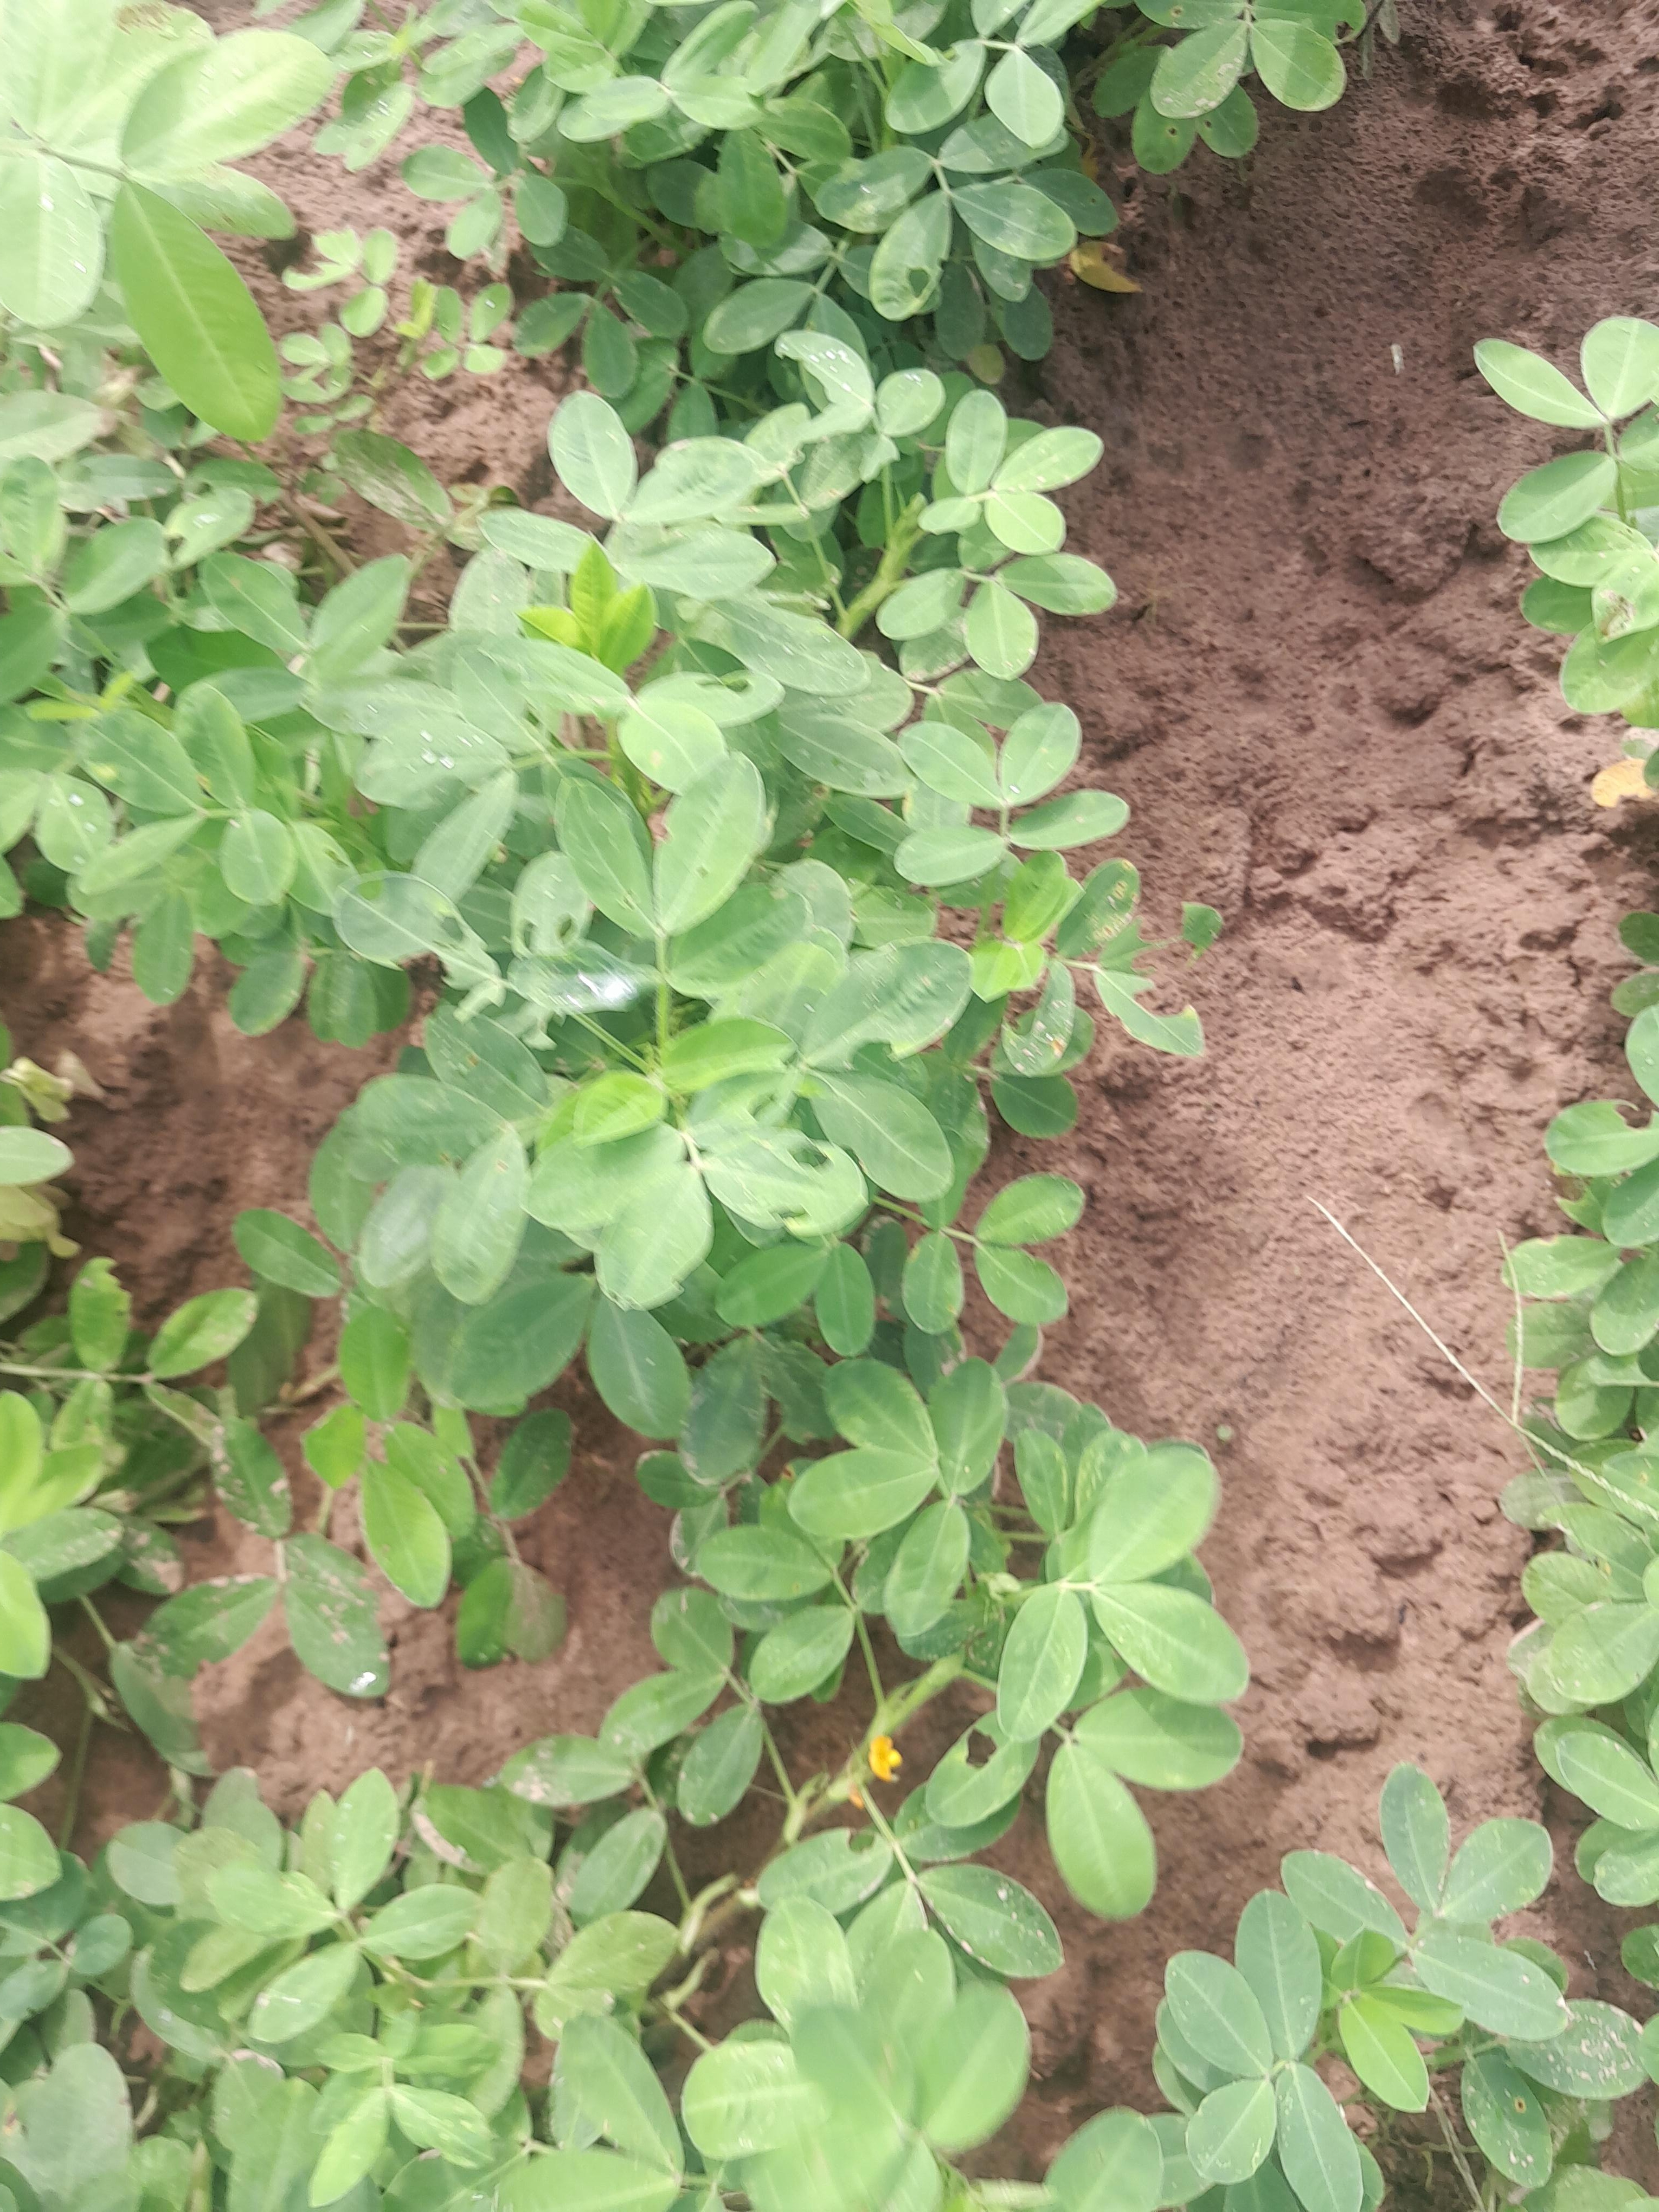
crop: groundnut
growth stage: flowering
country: Senegal
